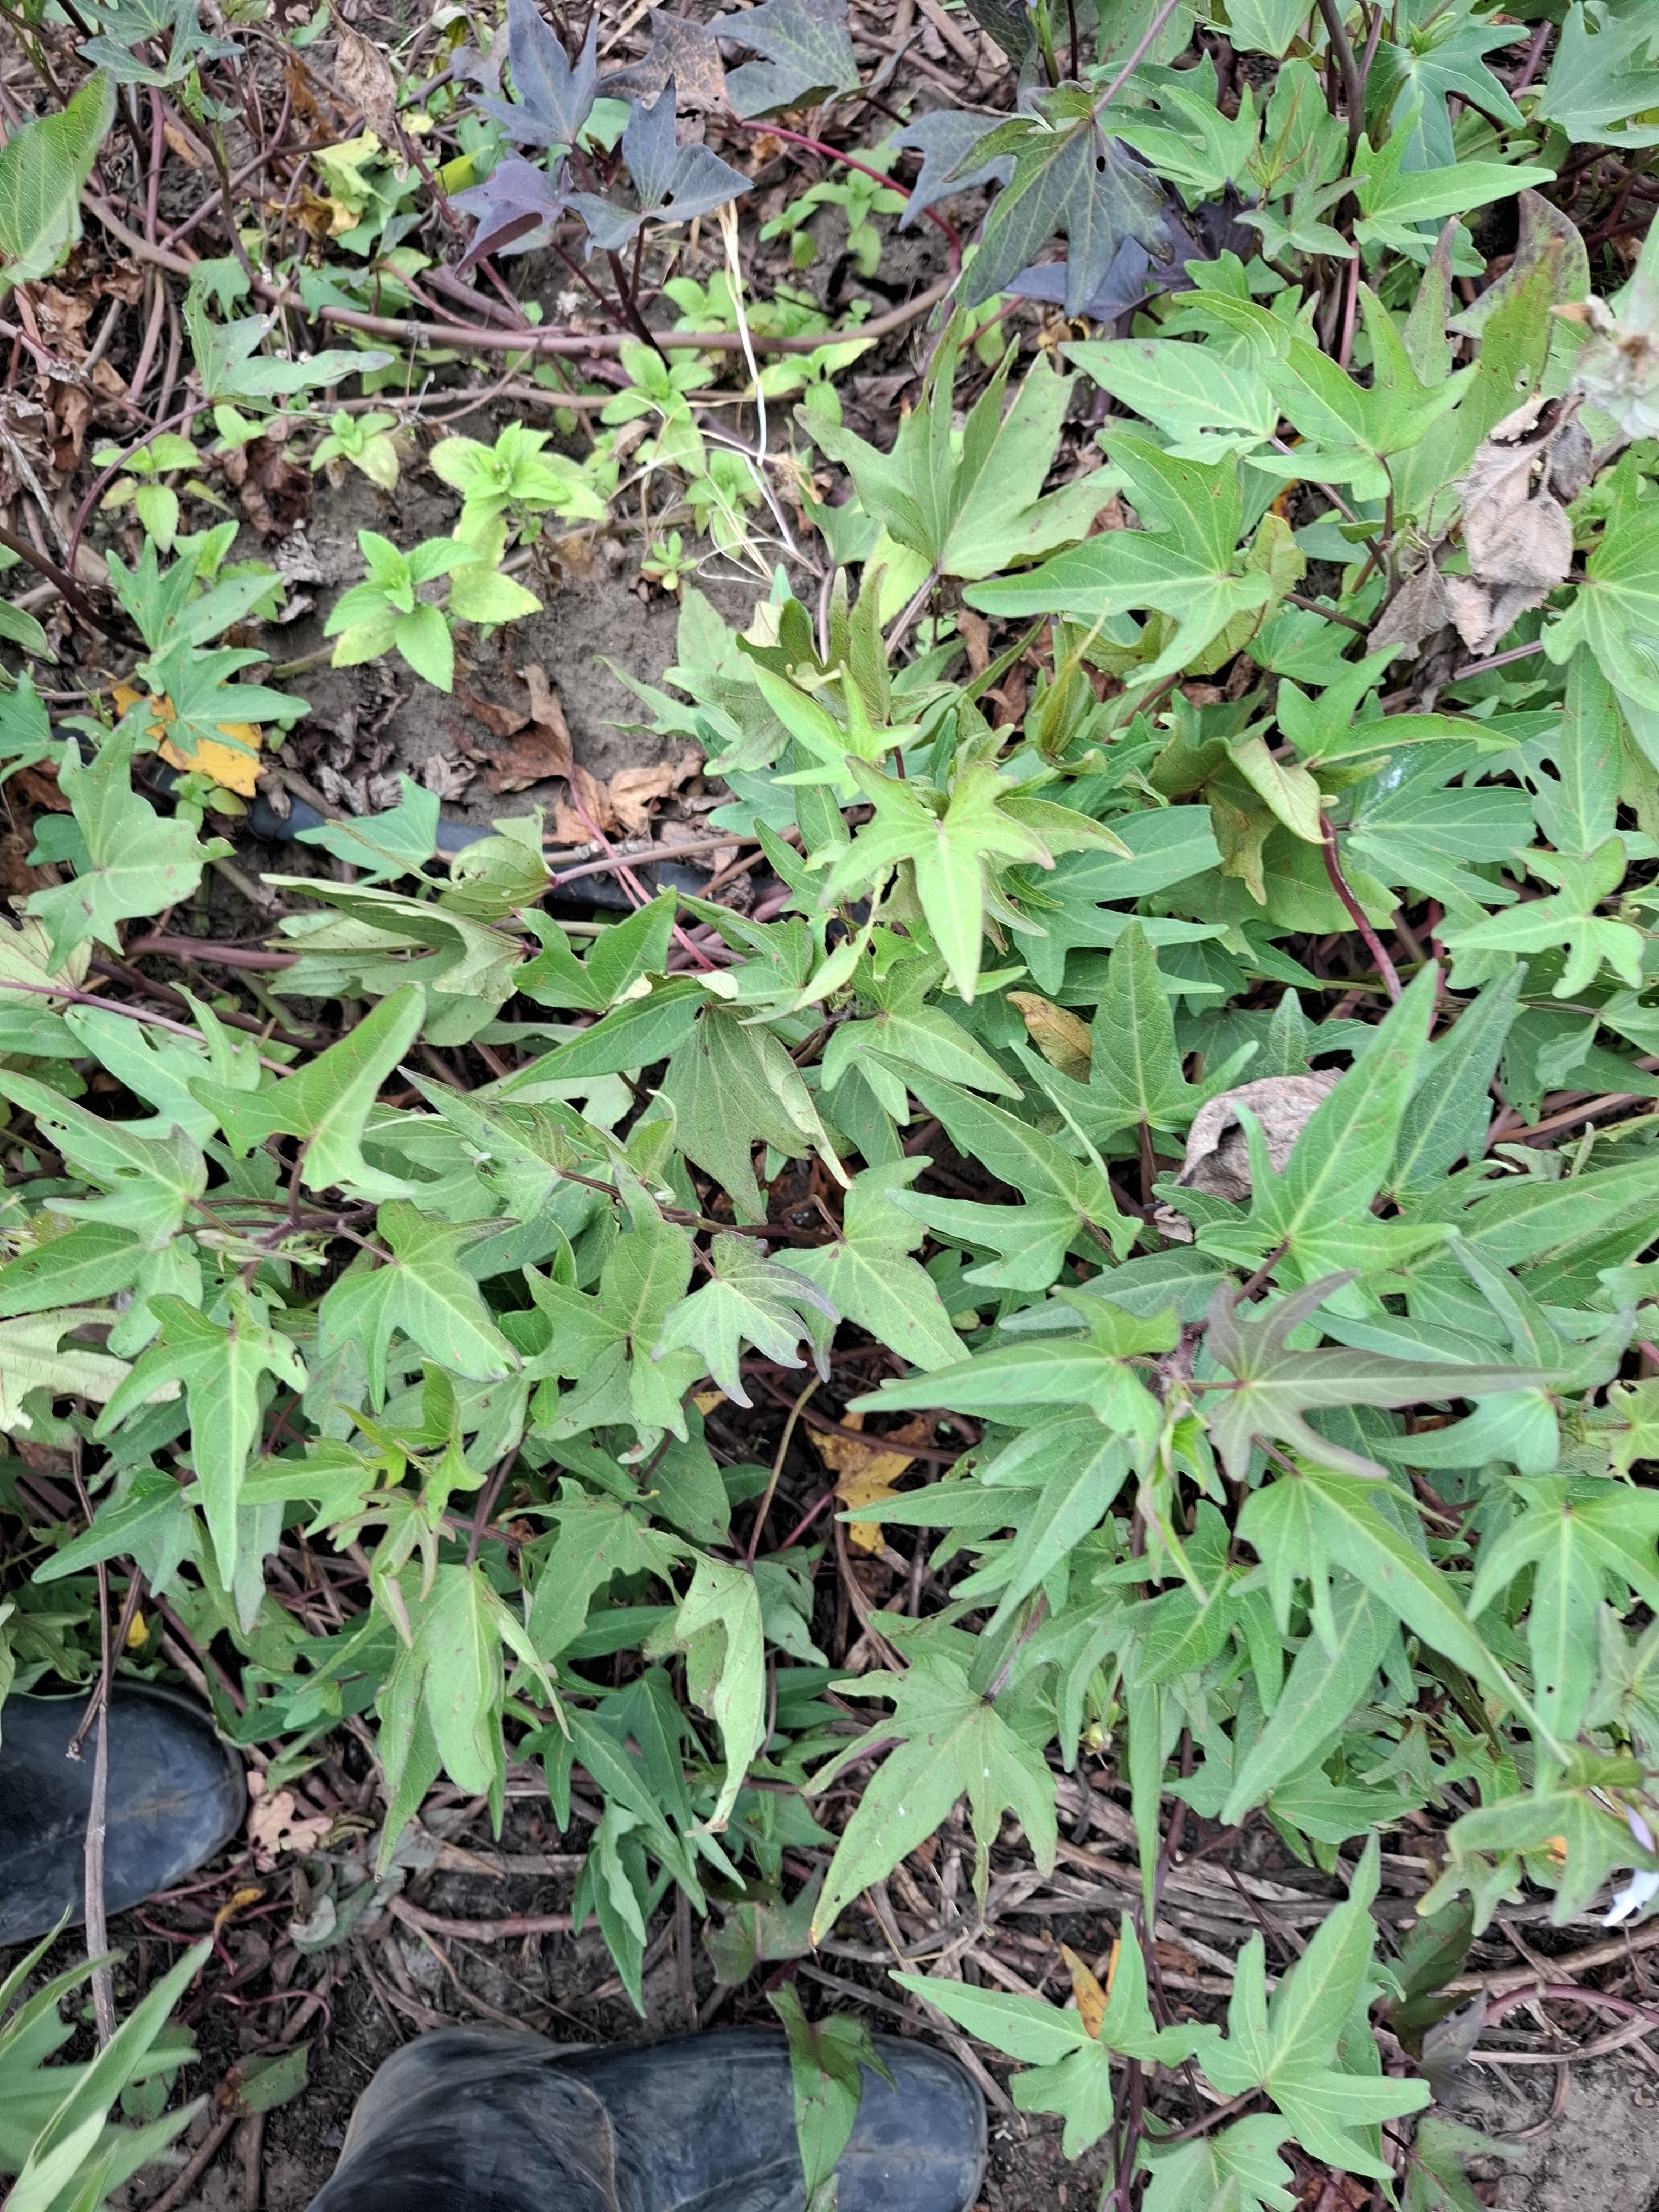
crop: sweet potato
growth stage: flowering
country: Tanzania
